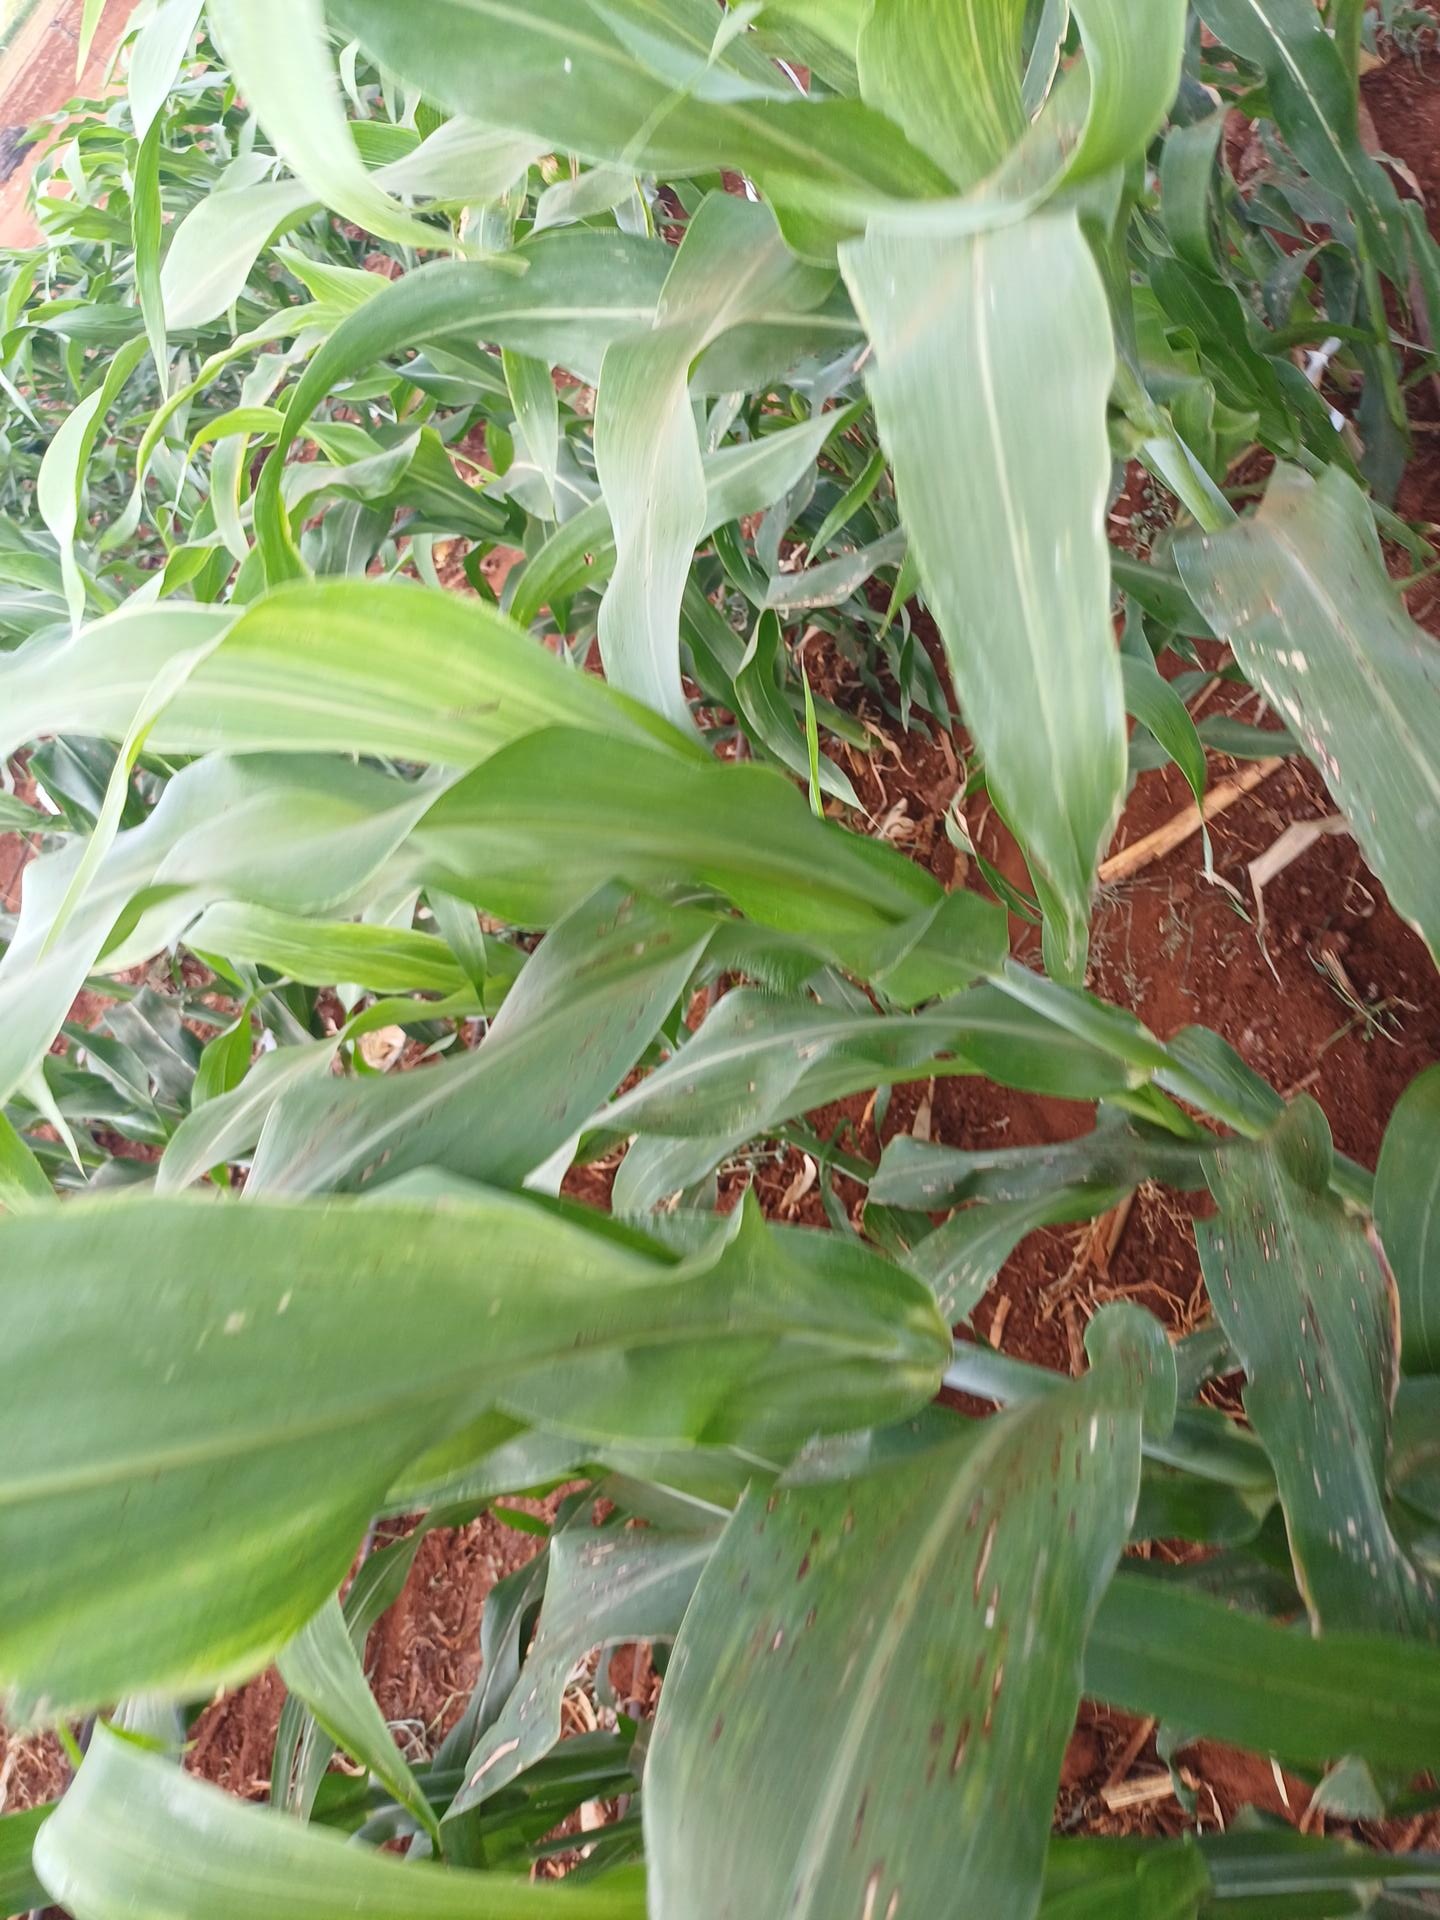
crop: sorghum
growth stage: vegetative
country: Kenya
